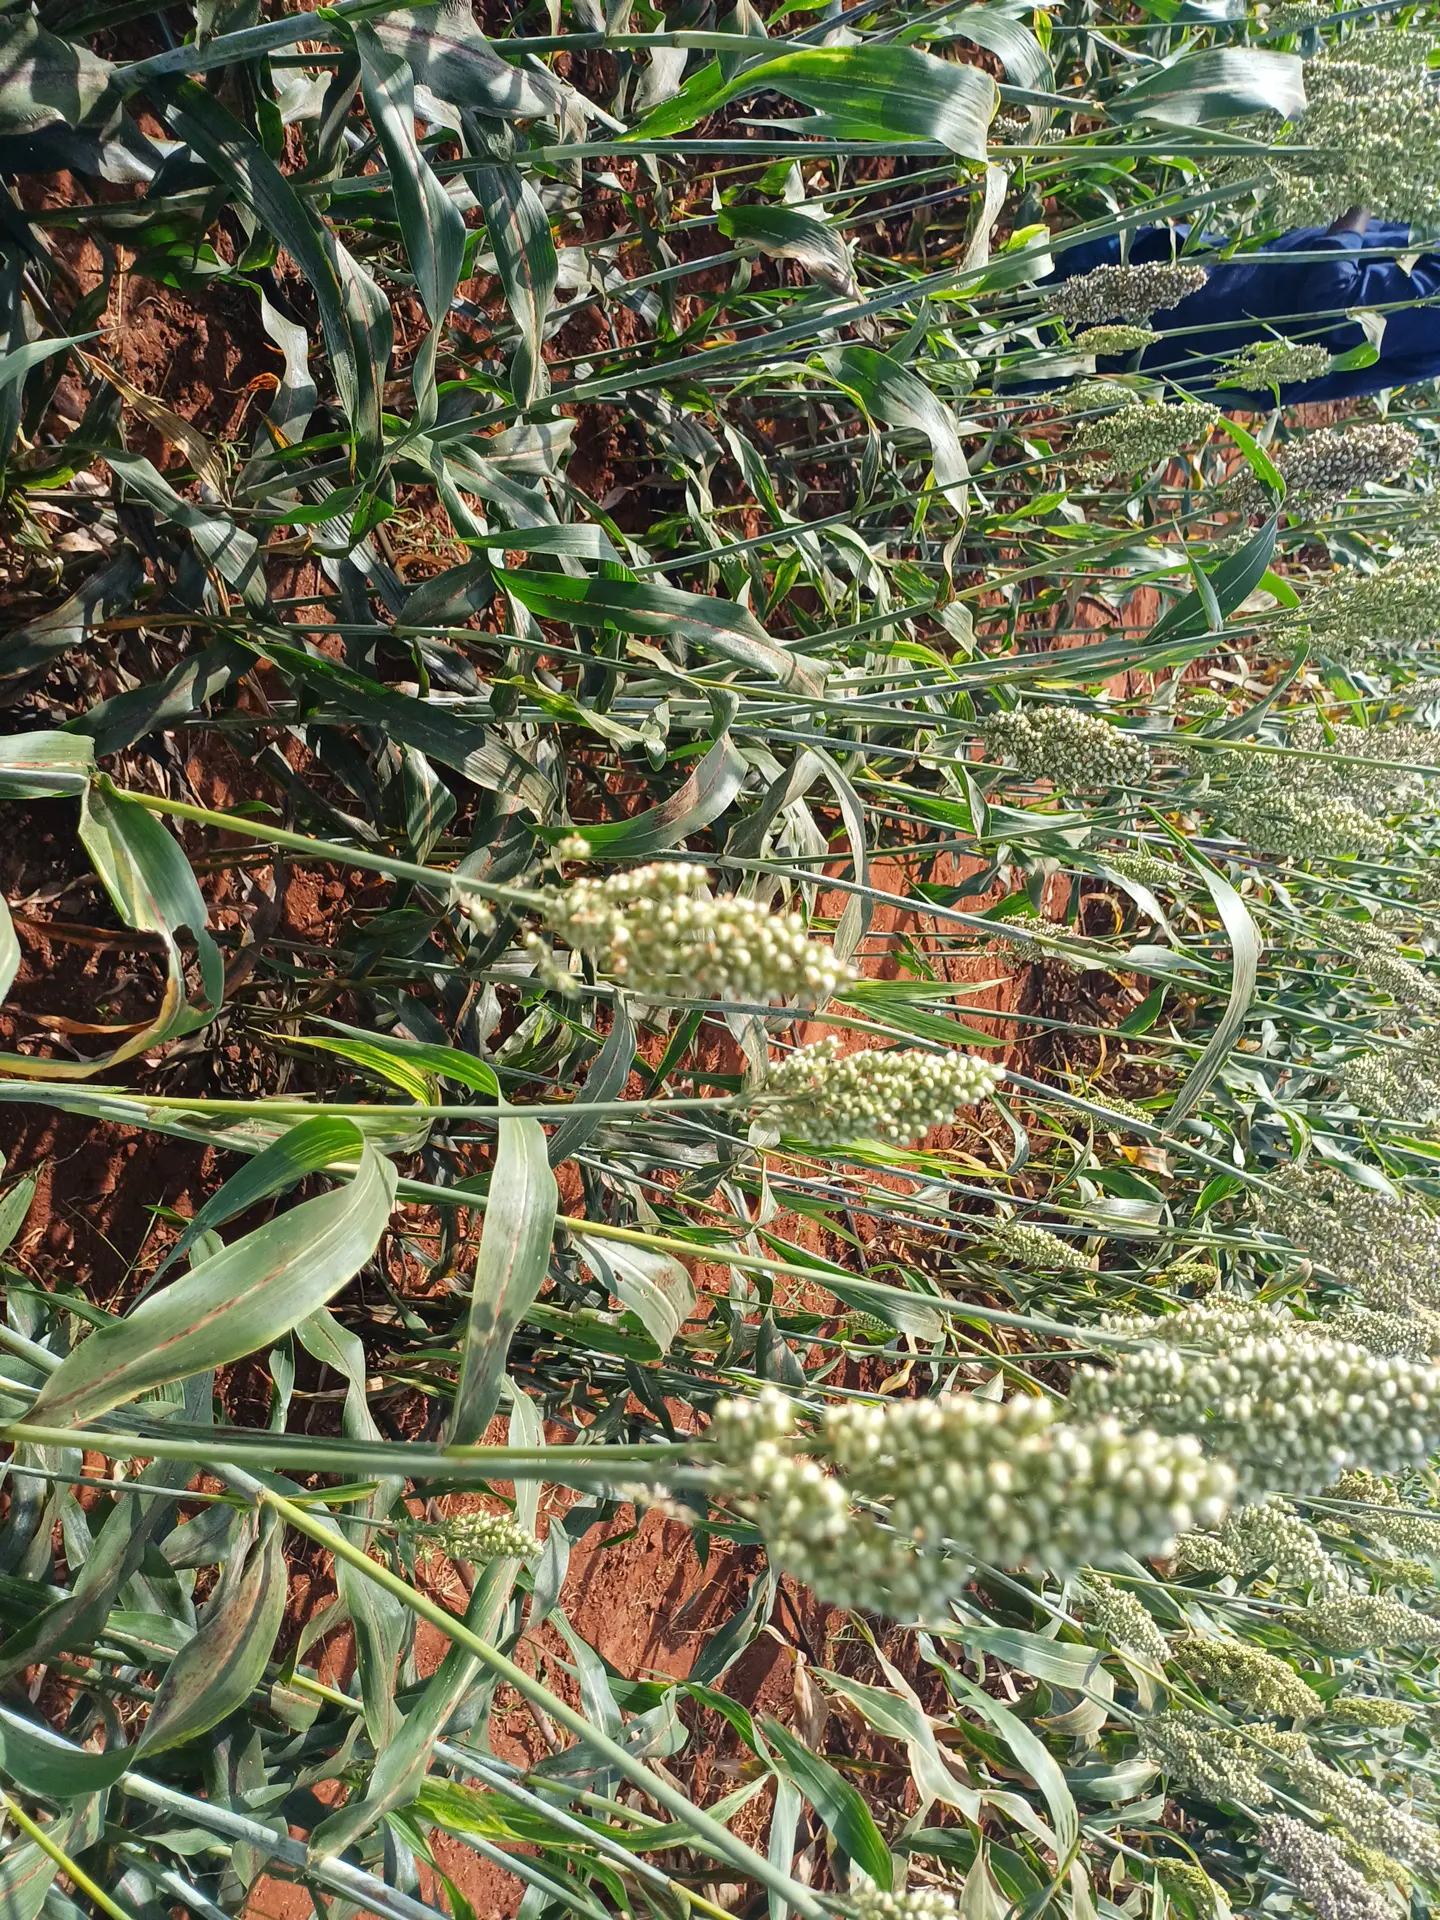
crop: sorghum
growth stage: filling grain
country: Kenya
